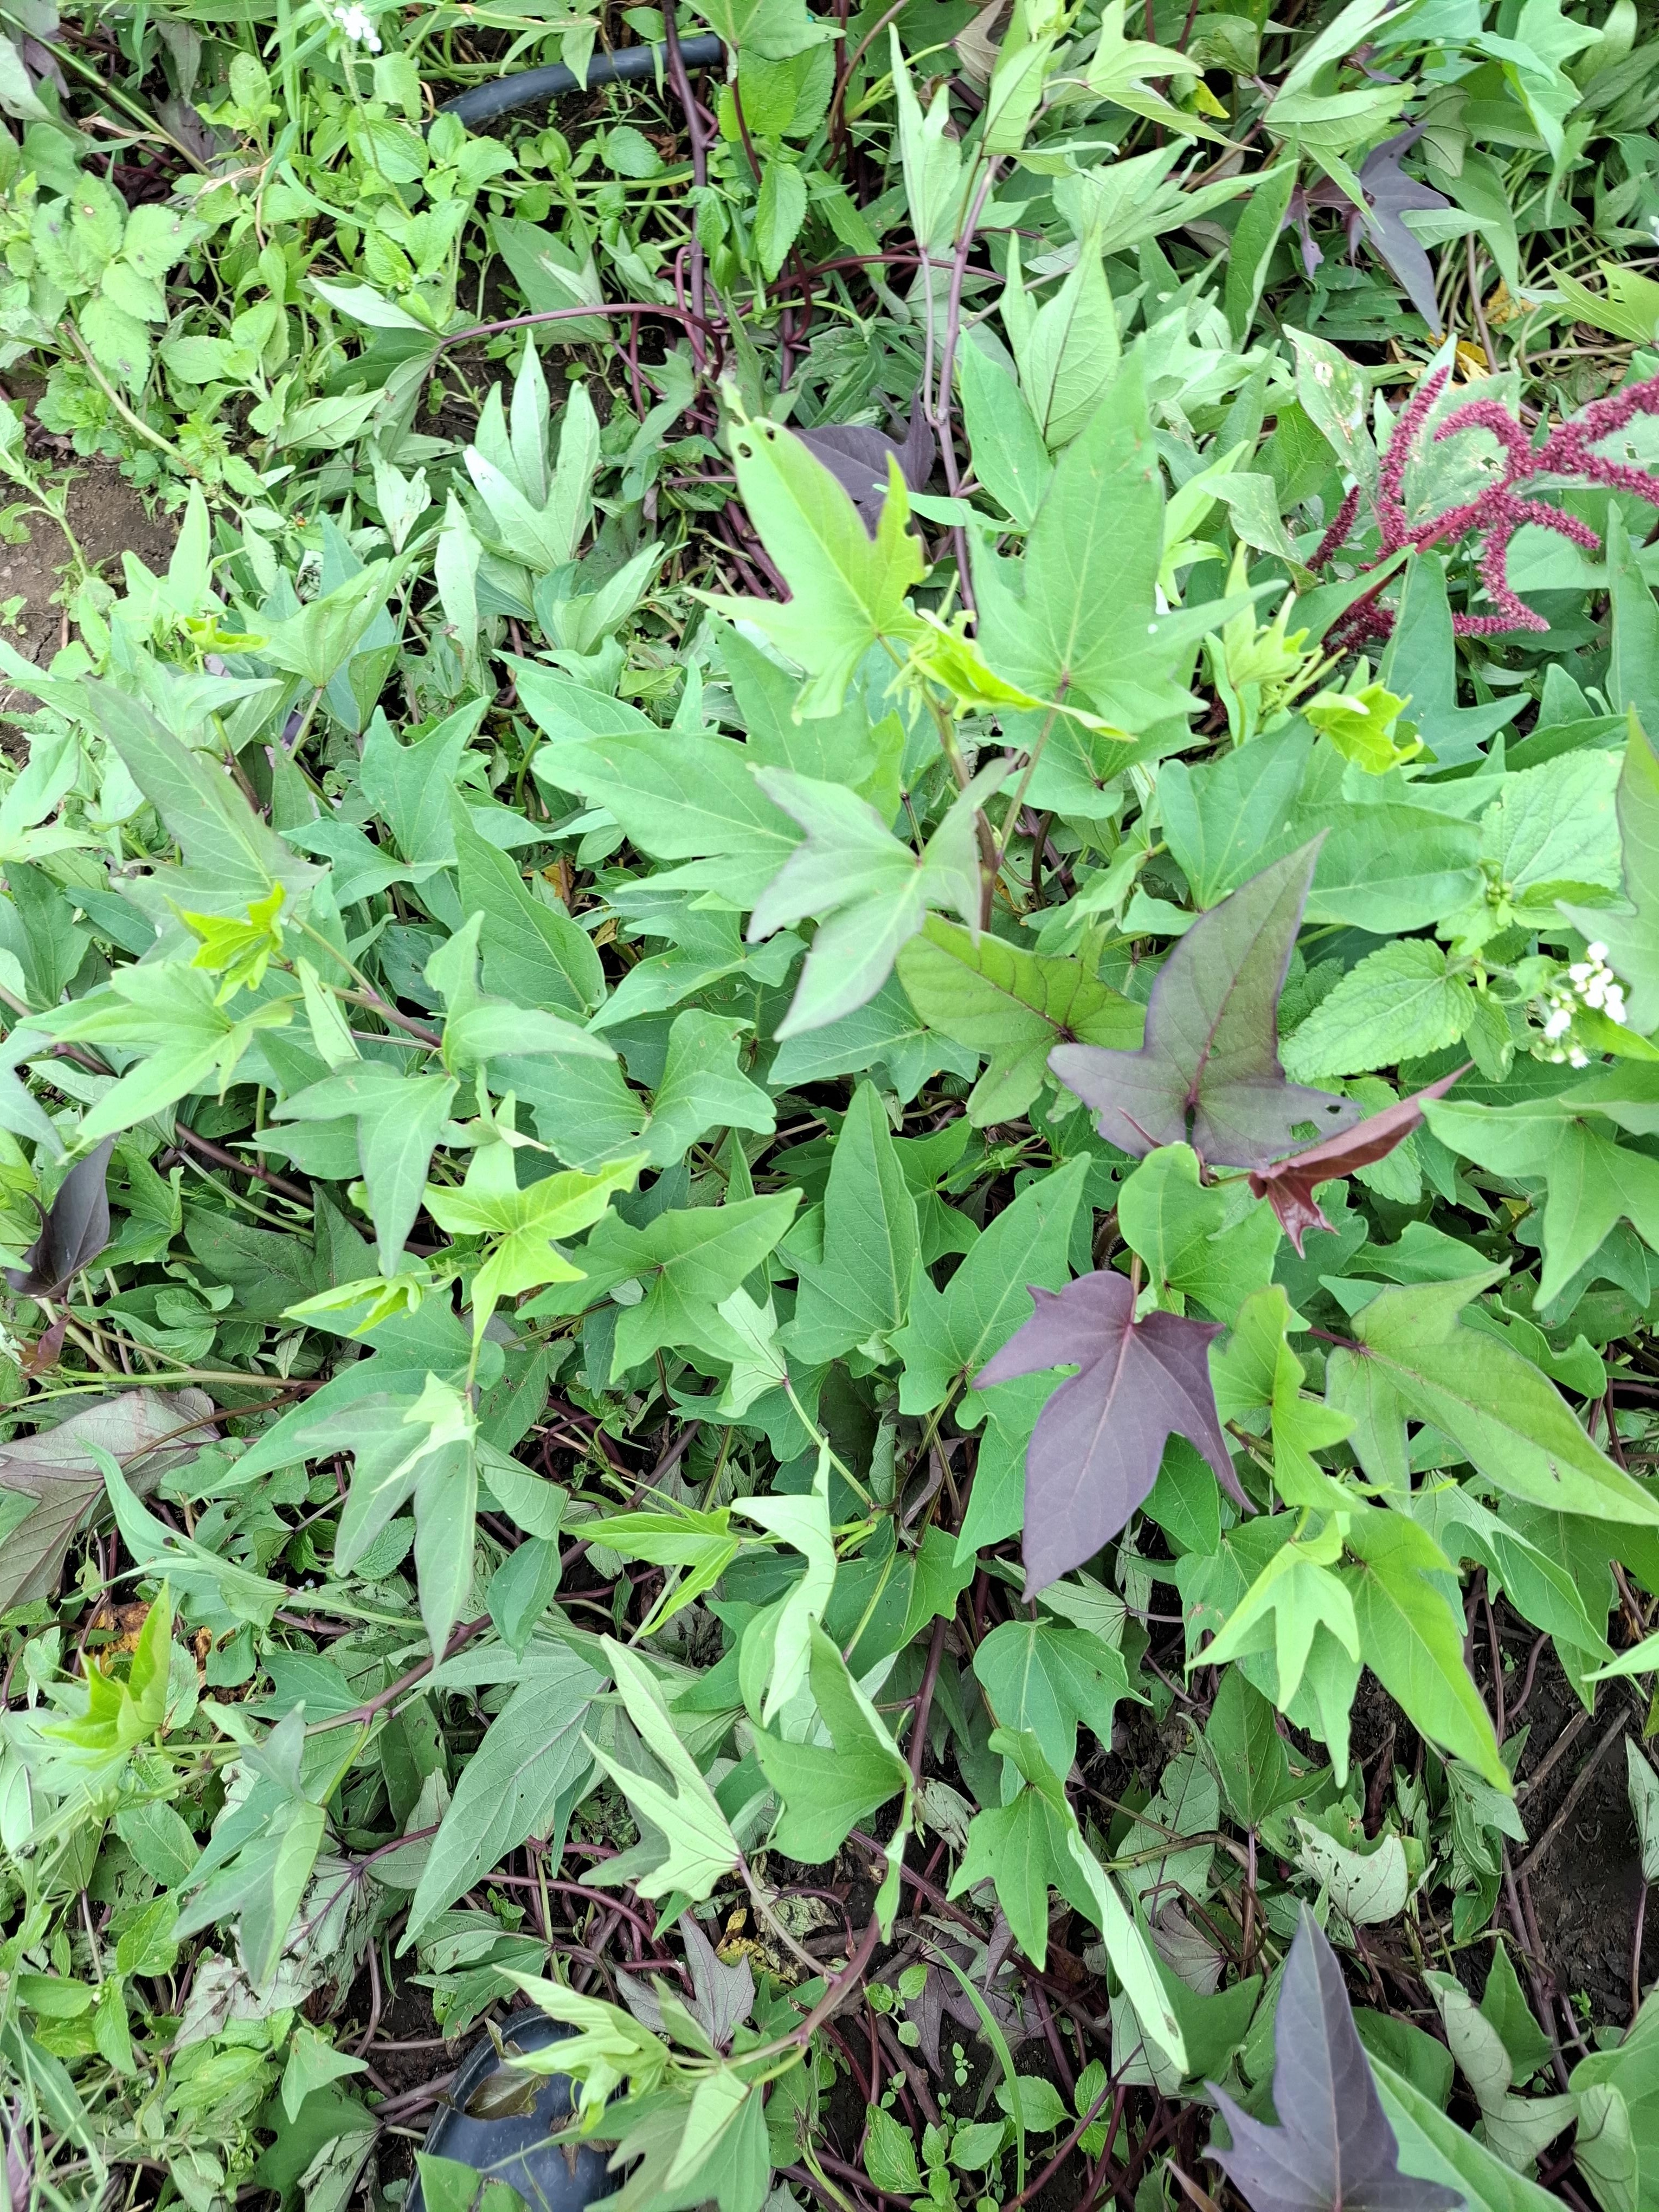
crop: sweet potato
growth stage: vegetative
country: Tanzania
